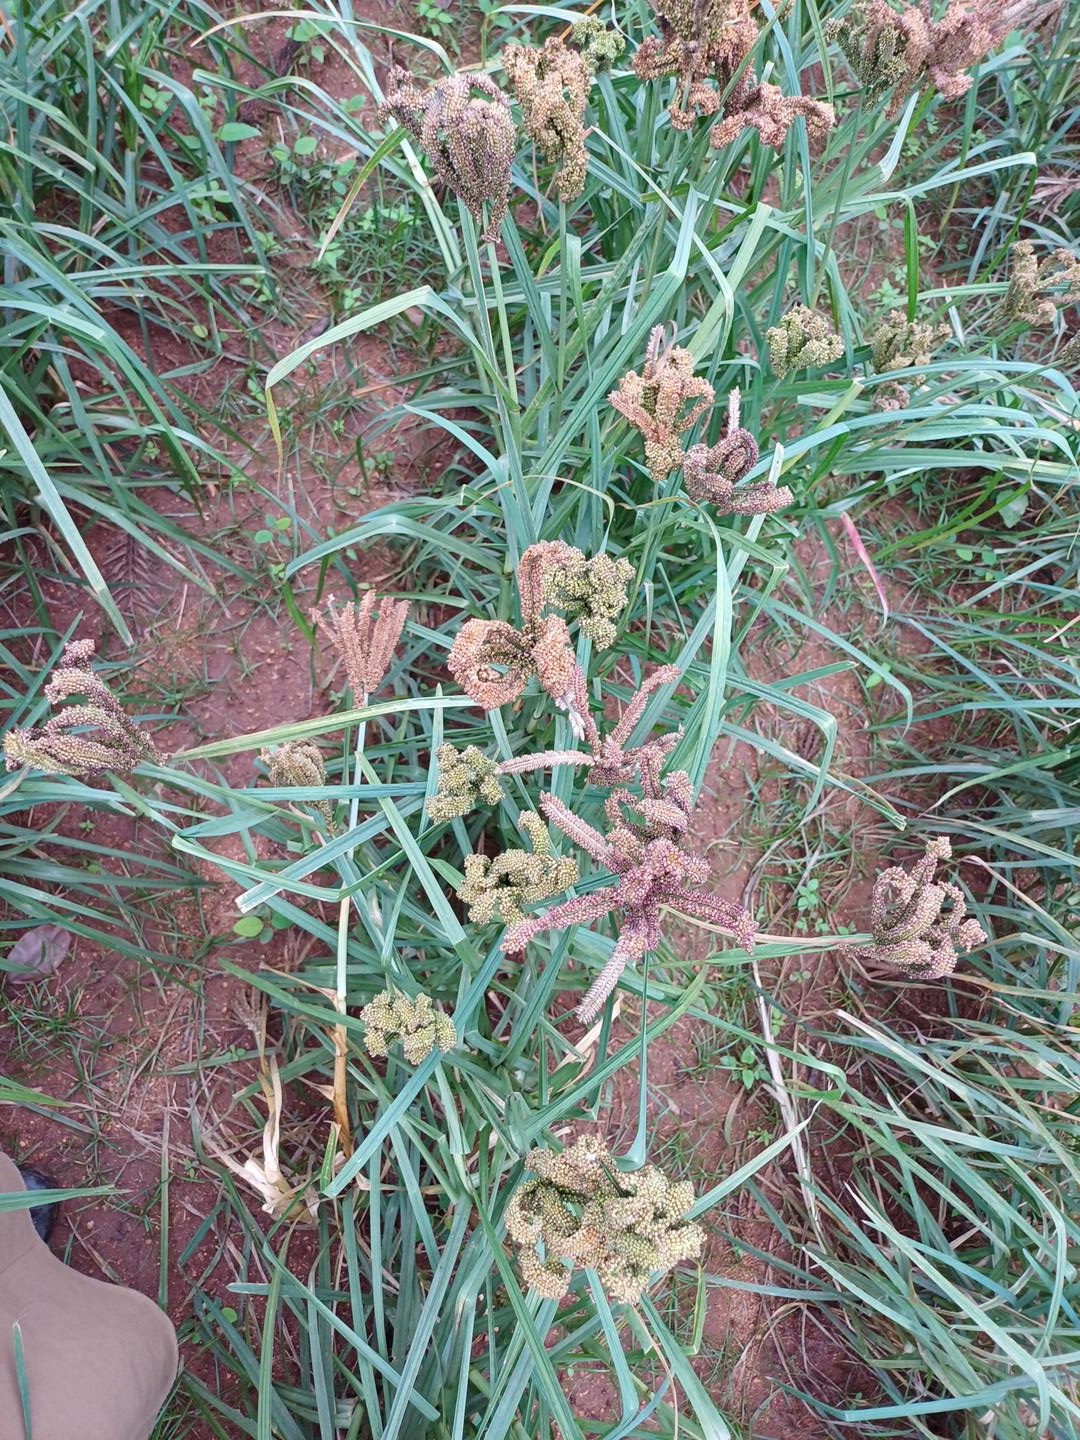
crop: finger millet
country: Kenya
